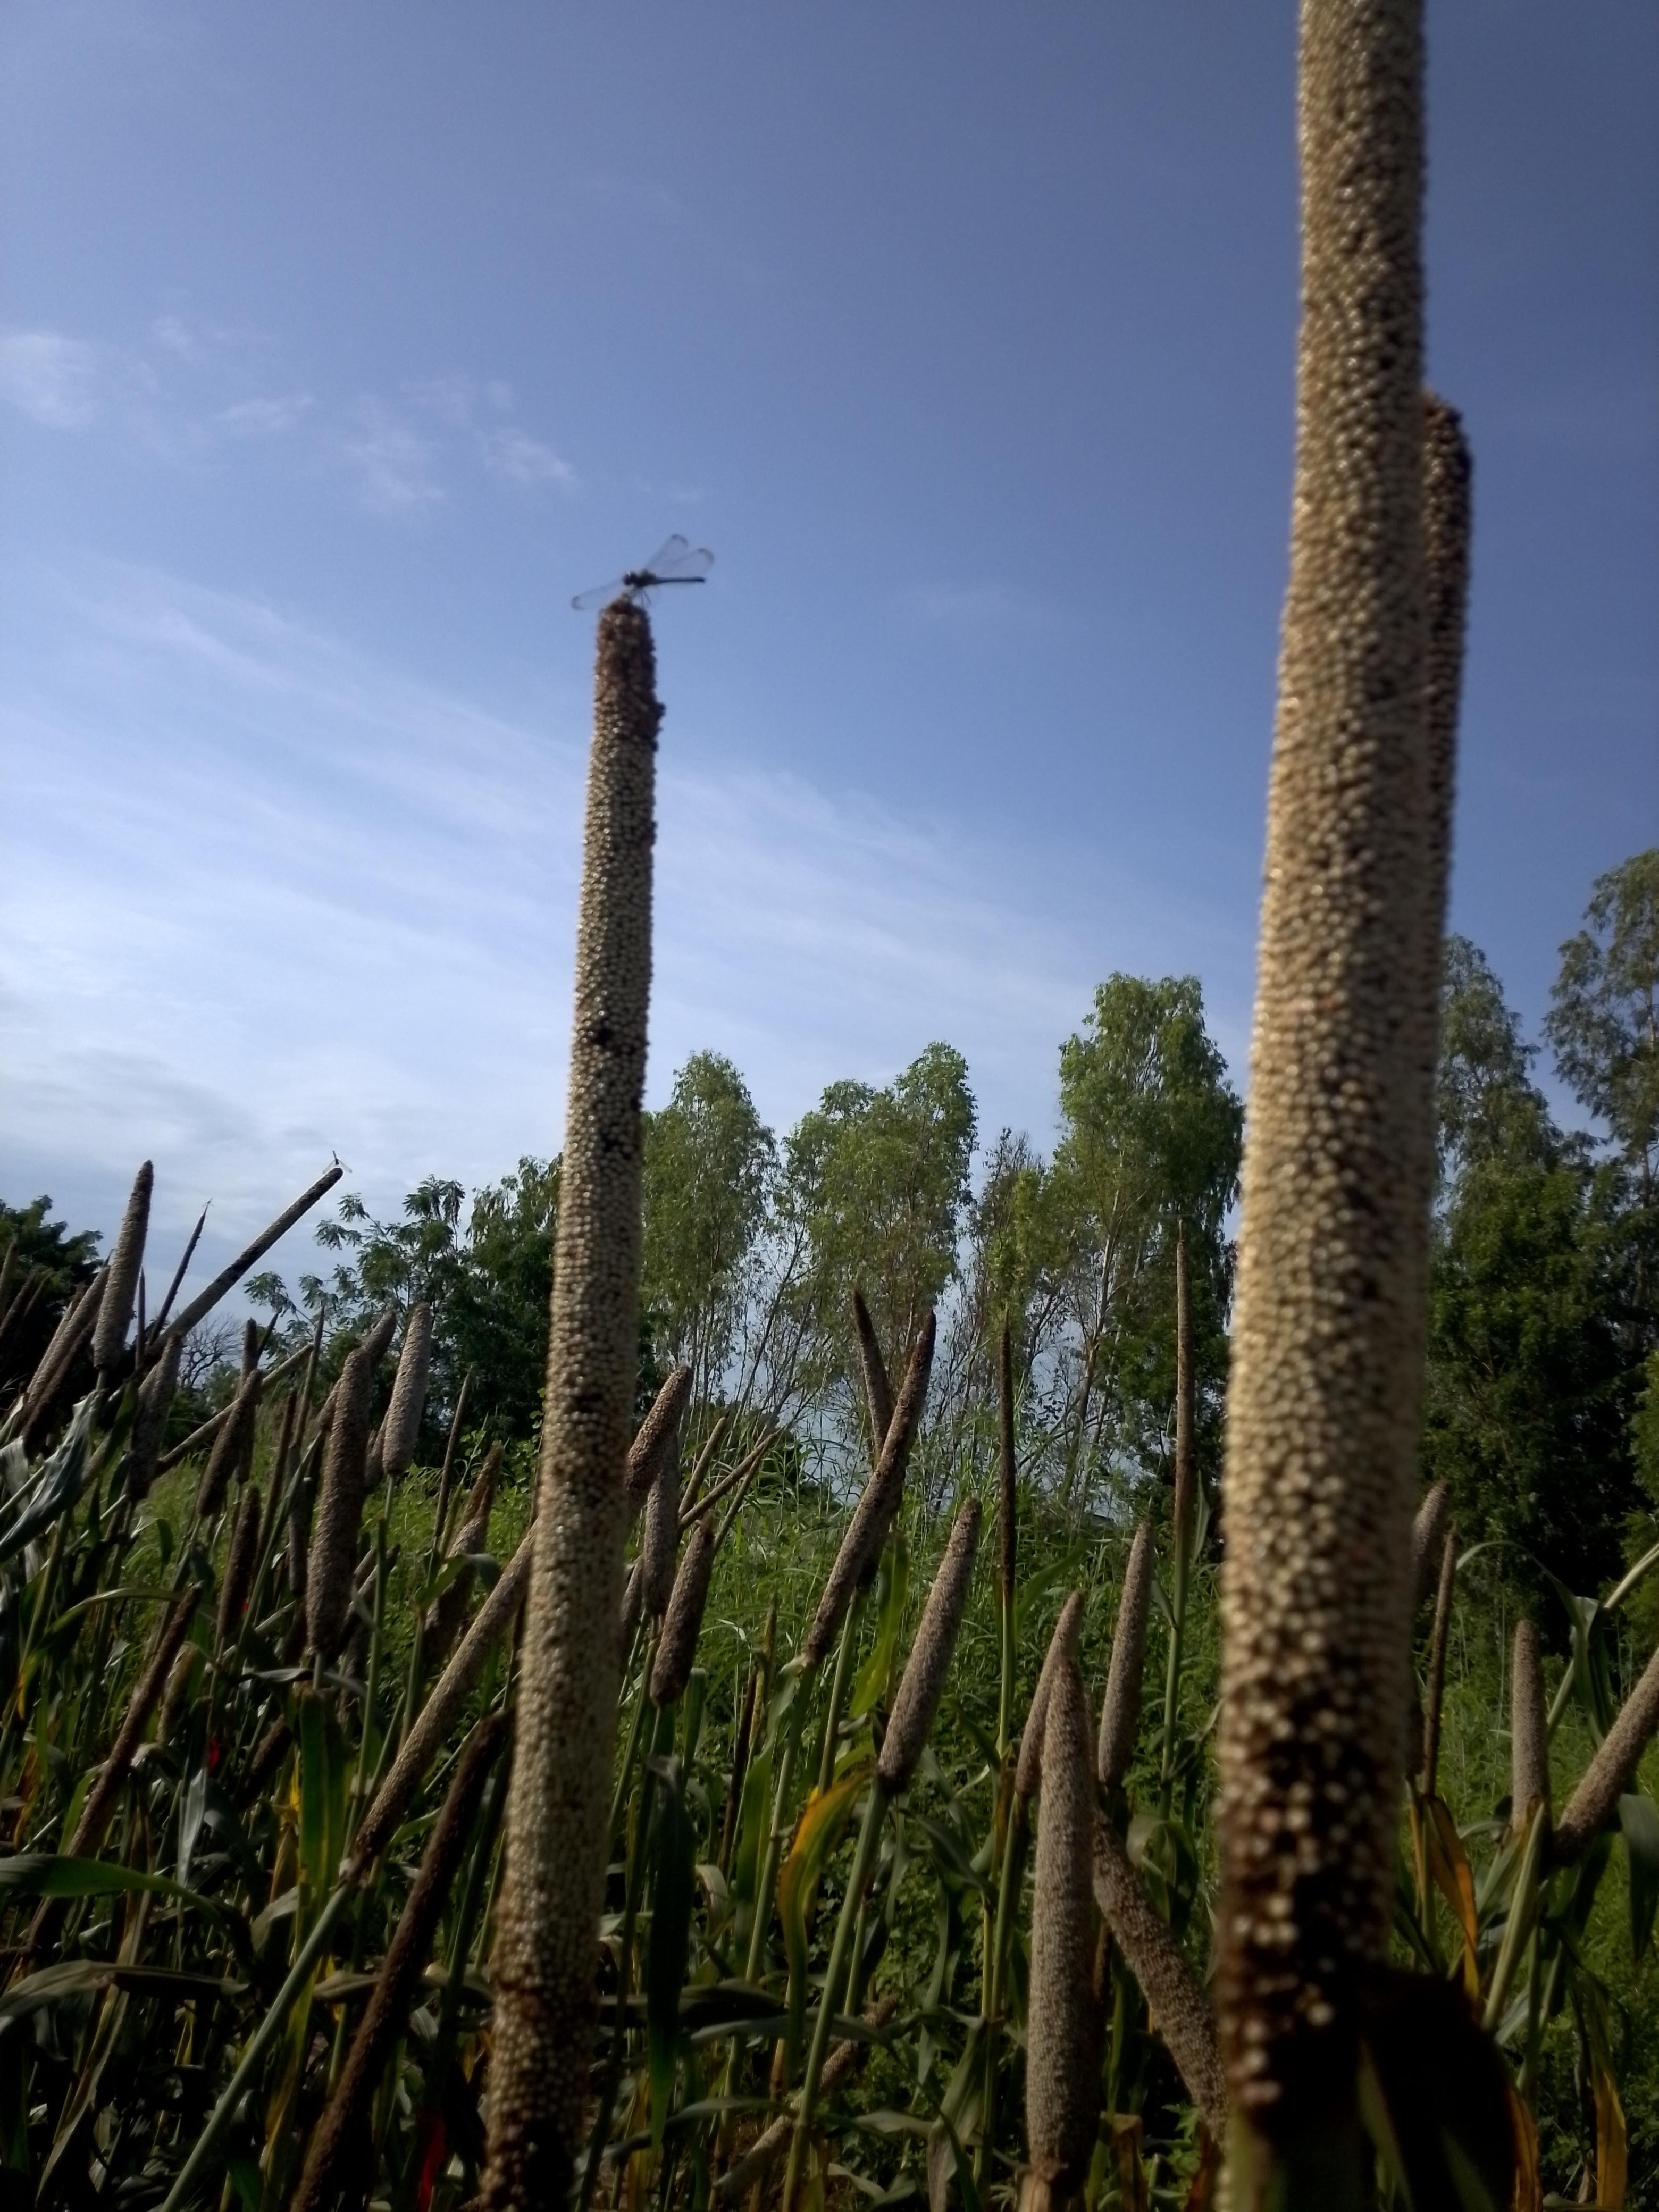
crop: pearl millet
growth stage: filling grain
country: Senegal
